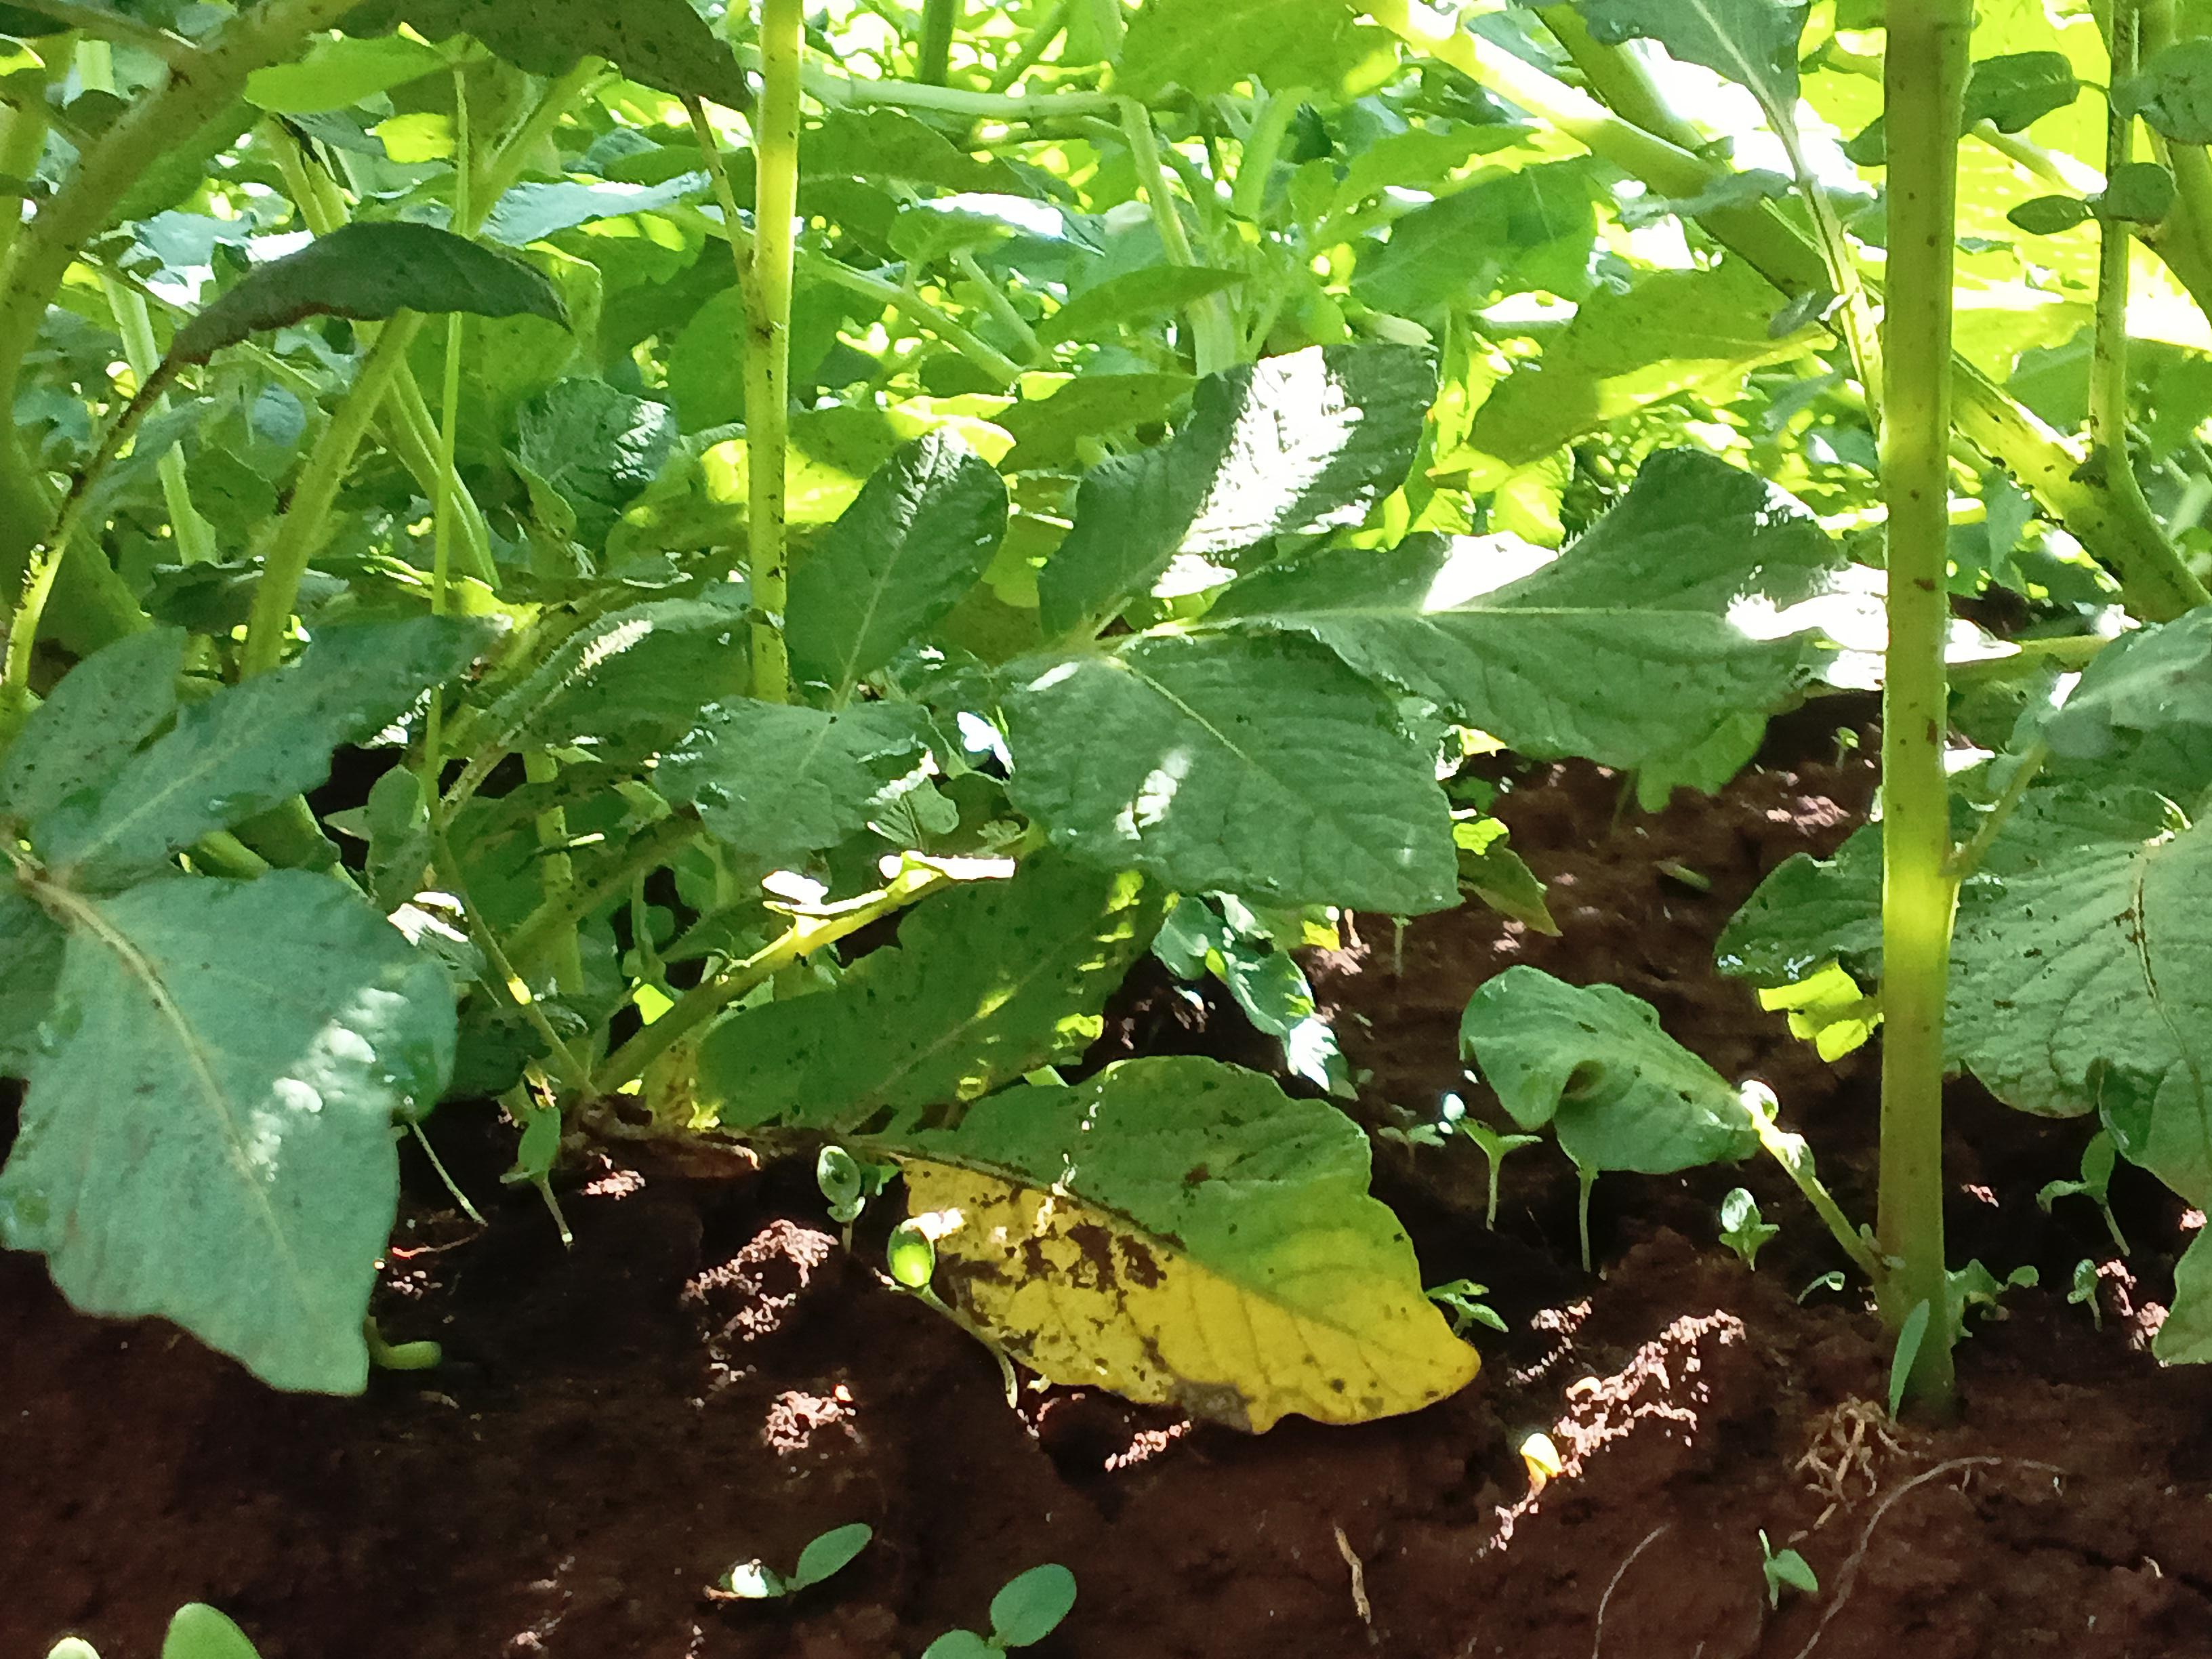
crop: potato
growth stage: flowering
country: Kenya
